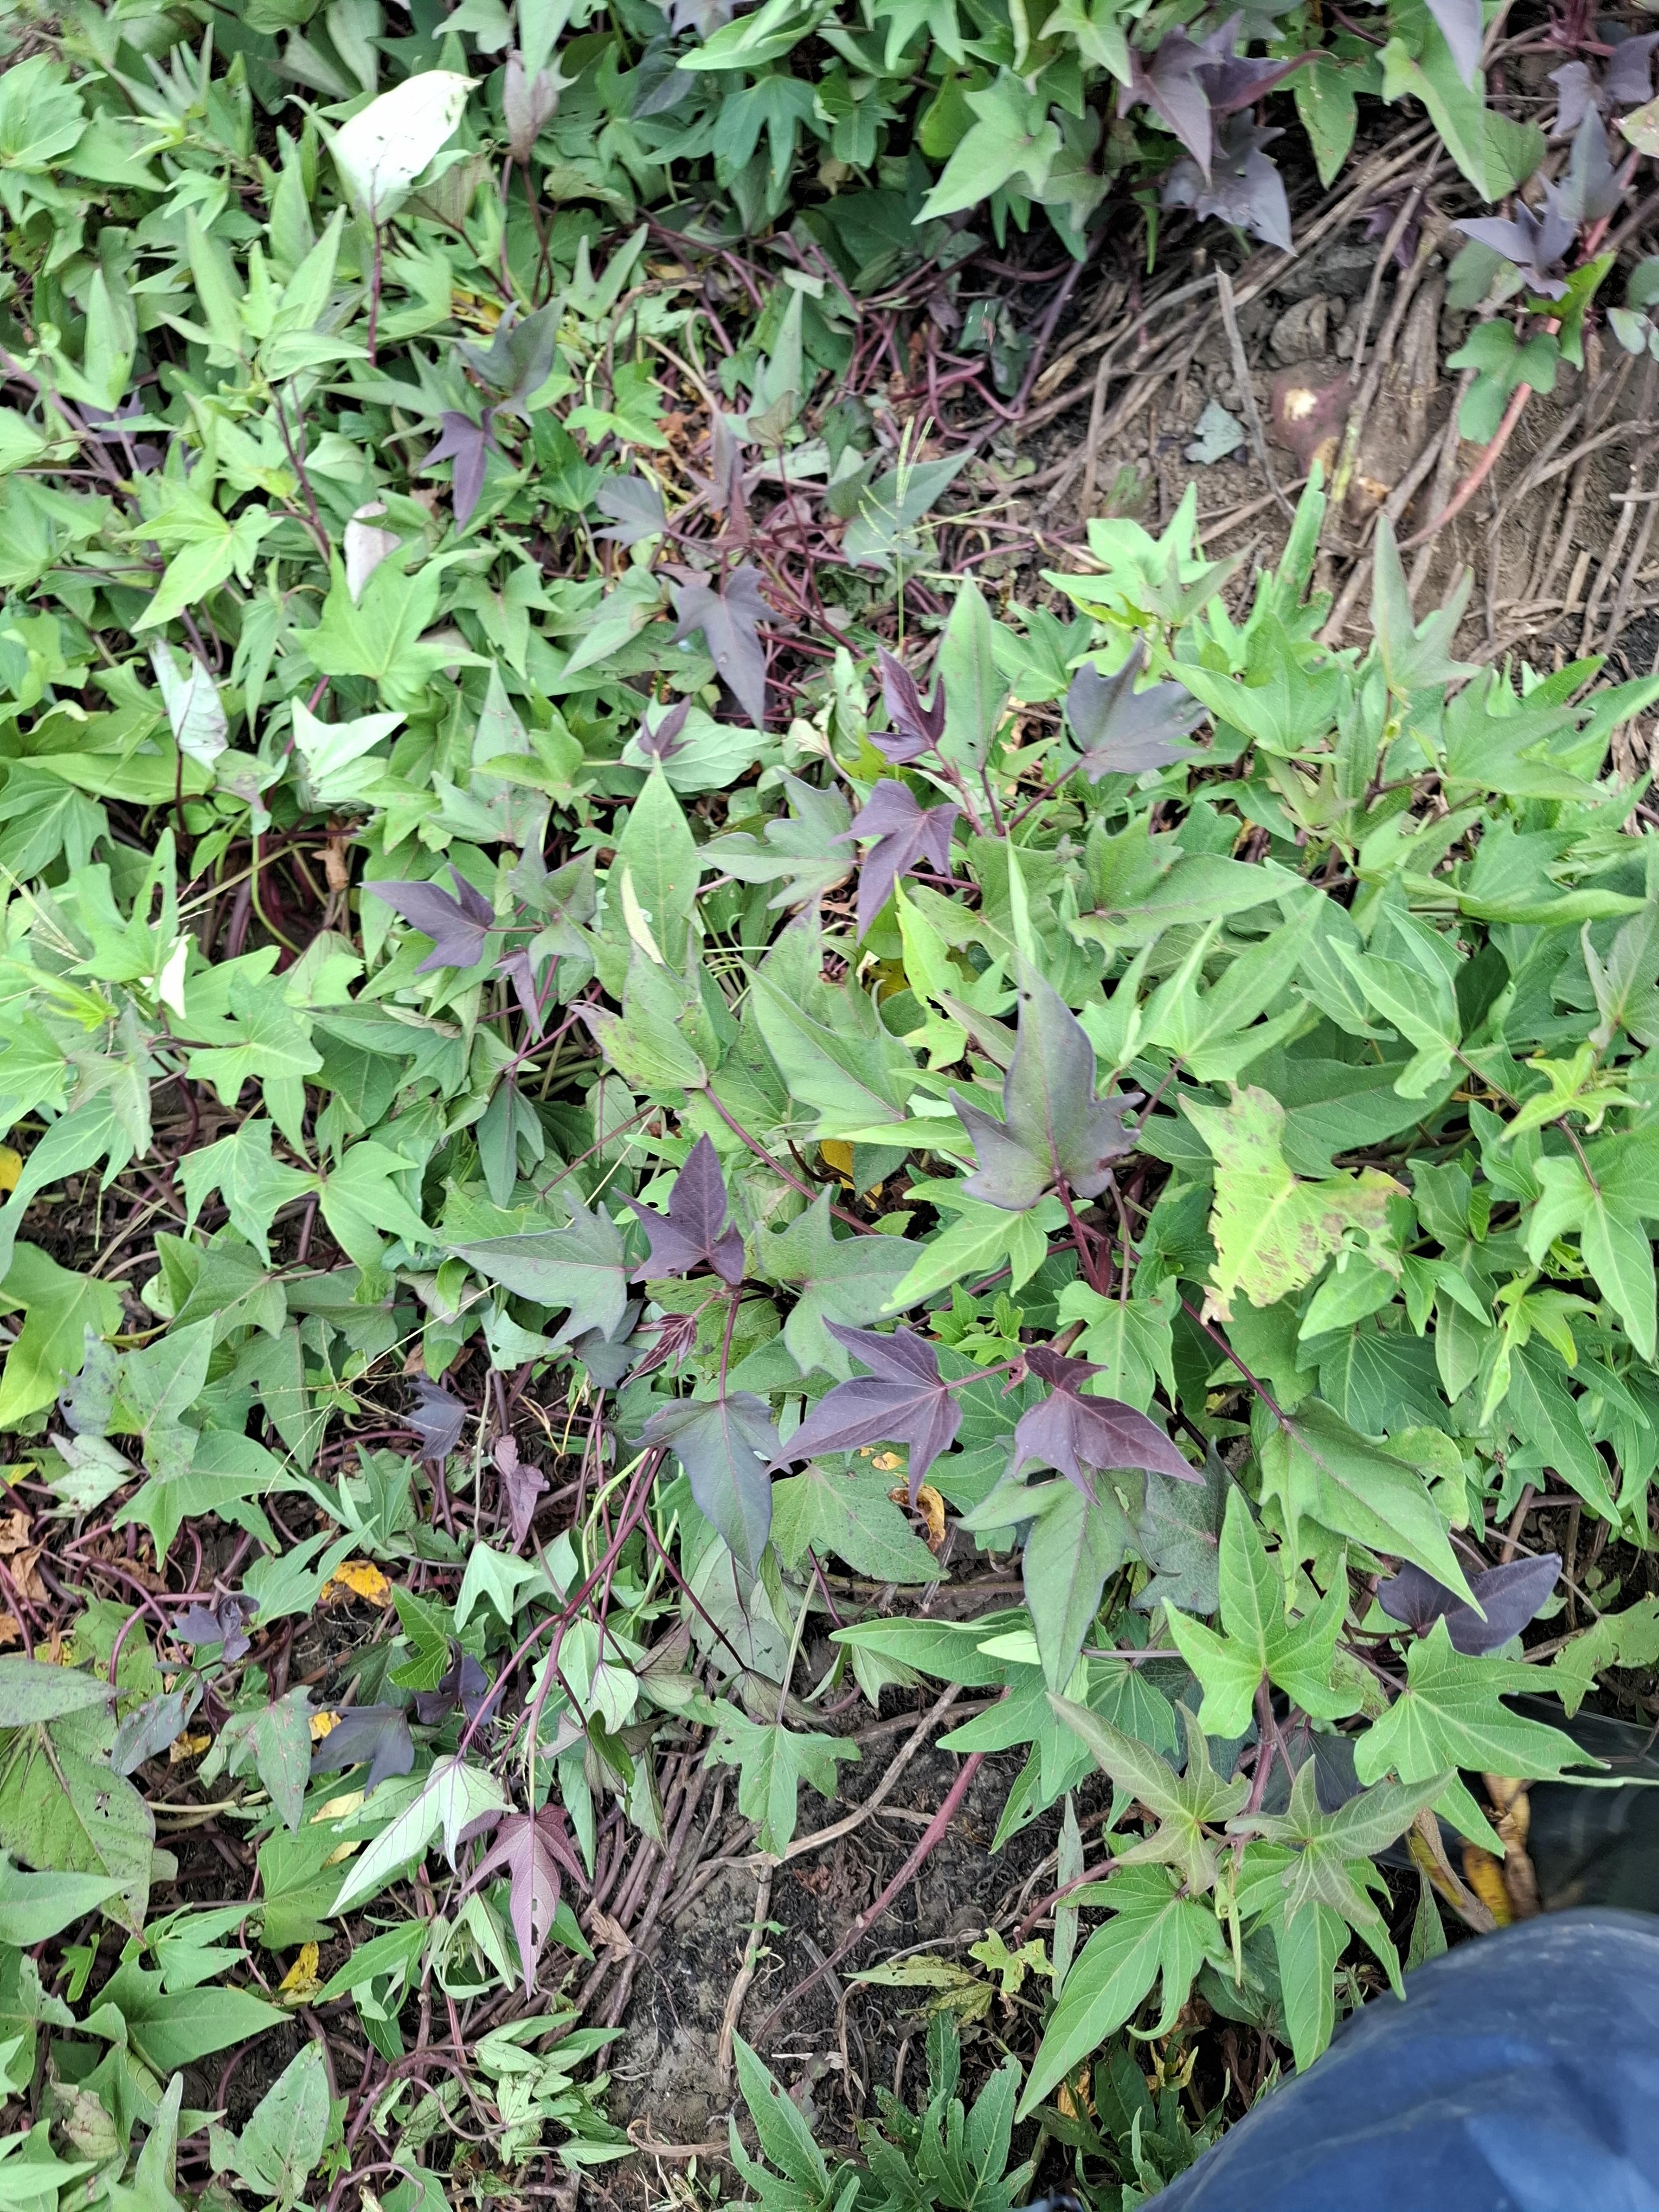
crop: sweet potato
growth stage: flowering
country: Tanzania
